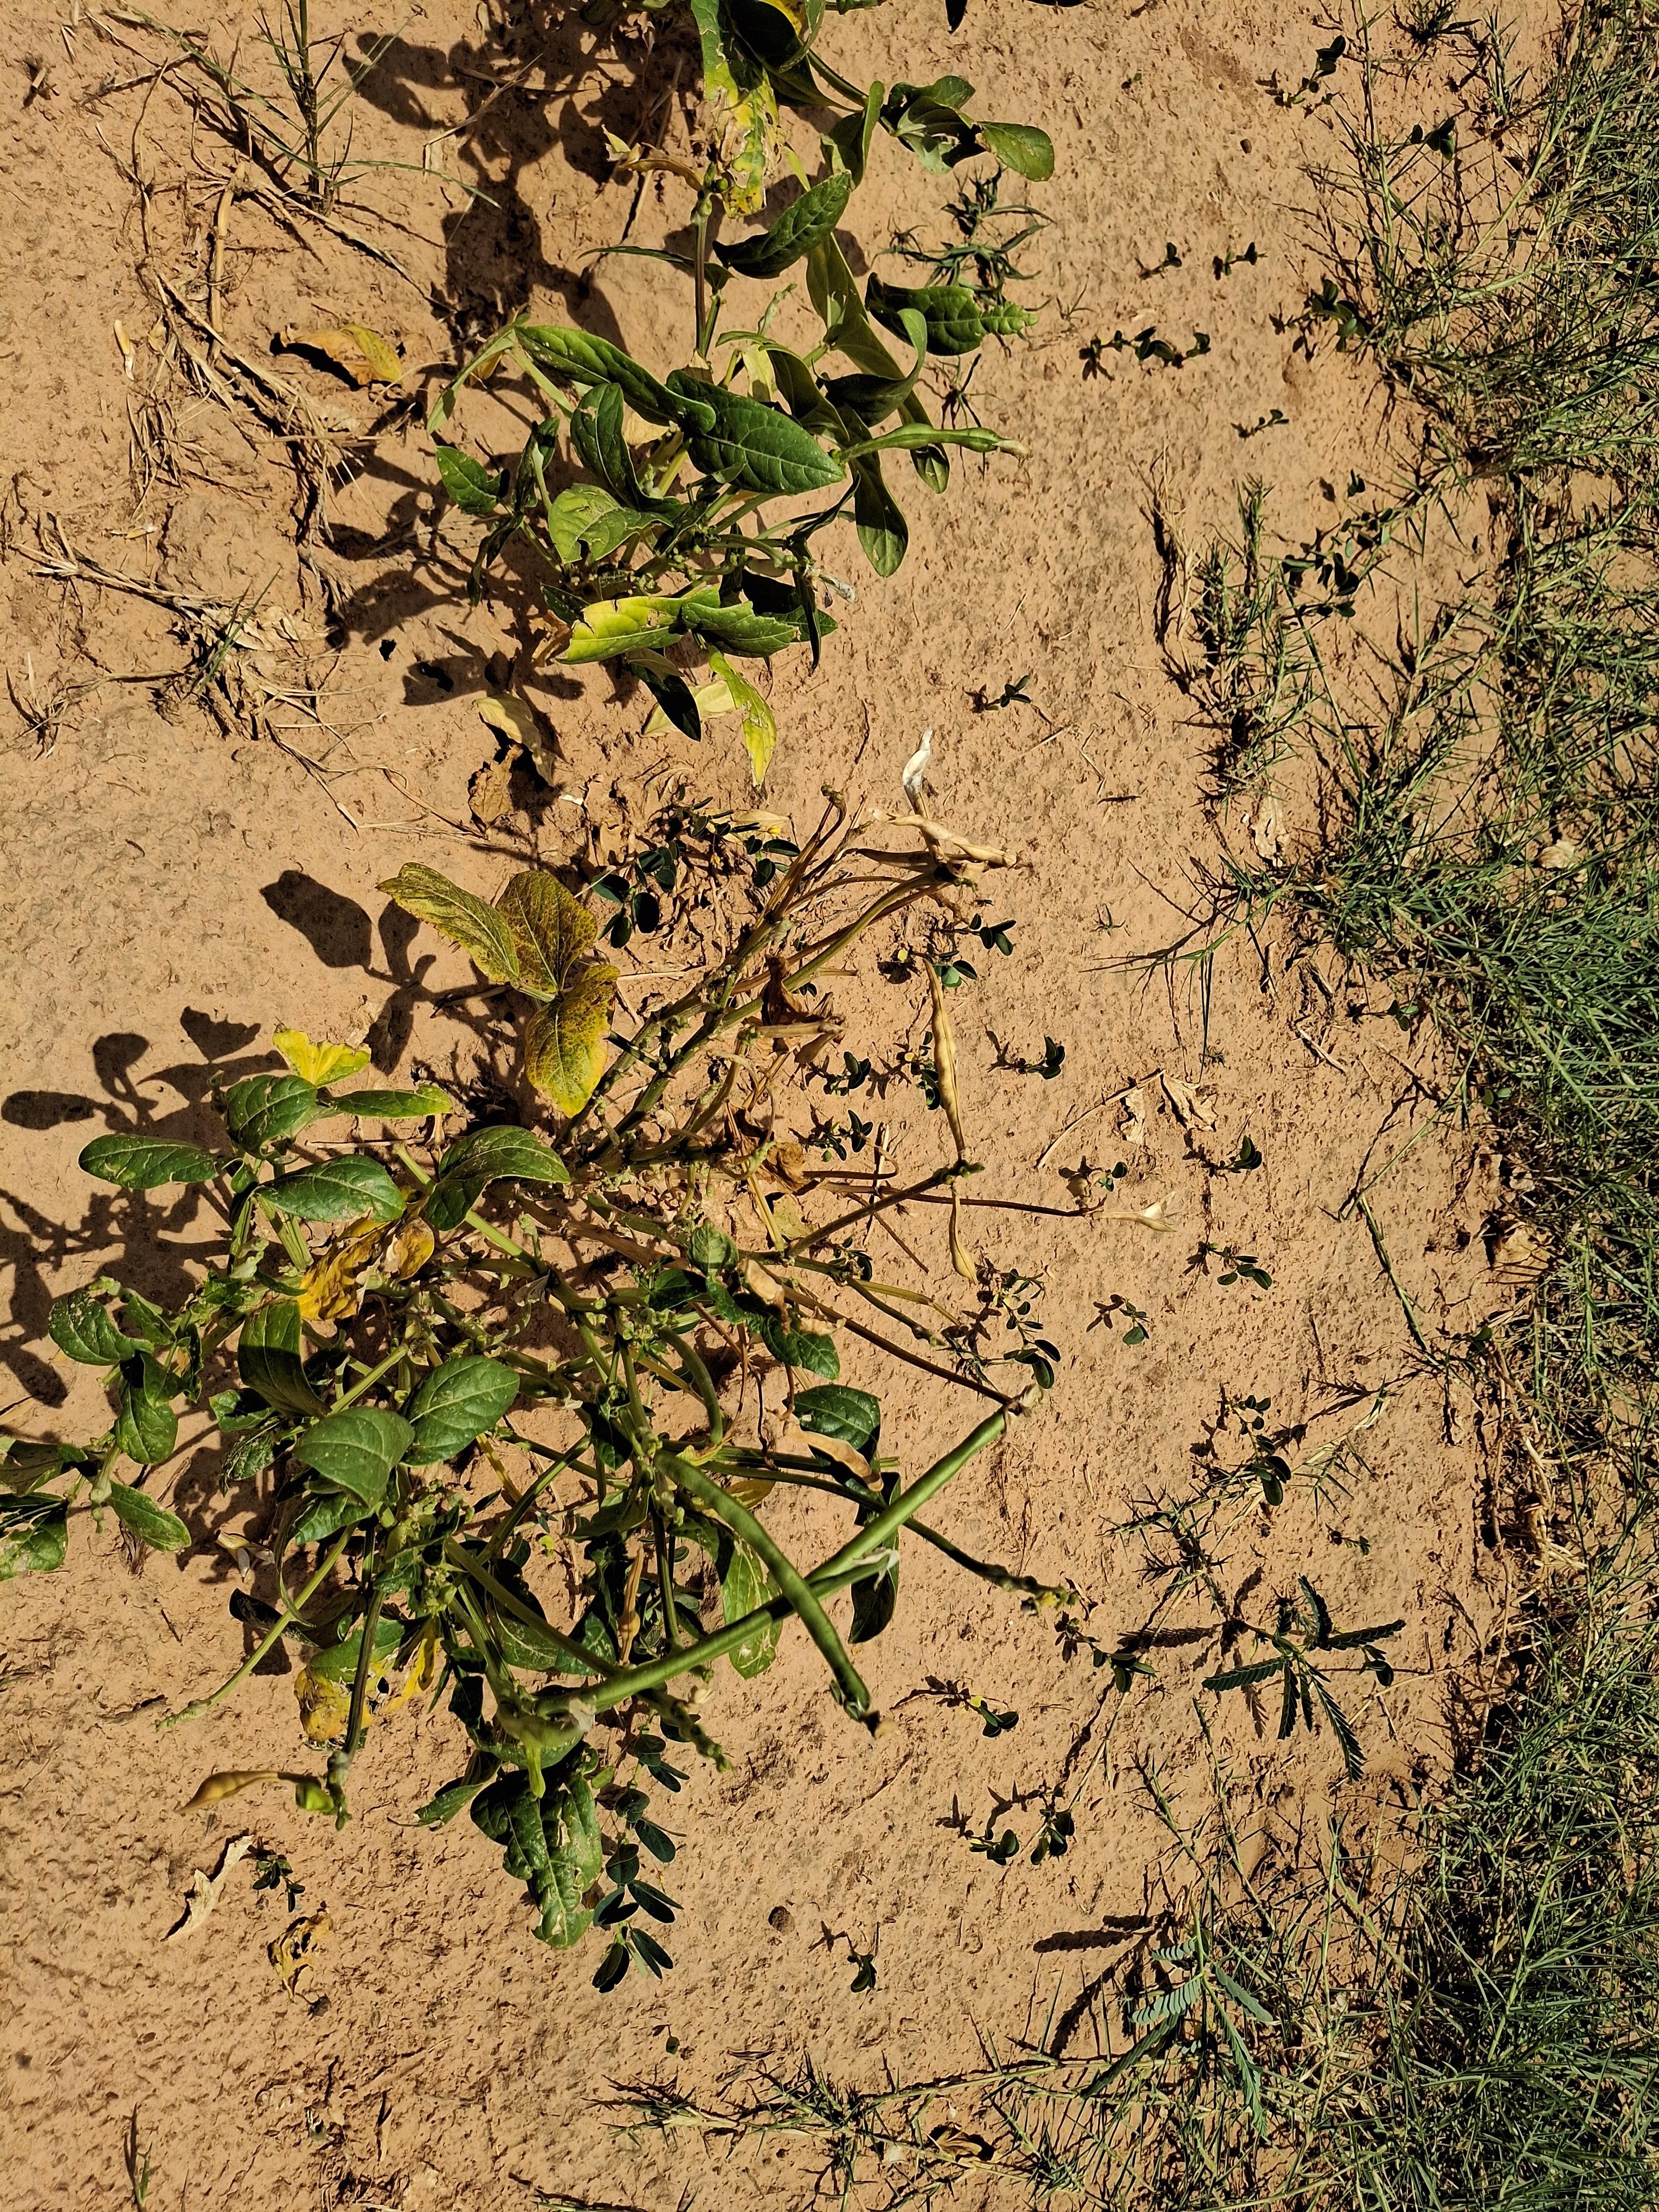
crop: cowpea
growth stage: harvest maturity
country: Nigeria
